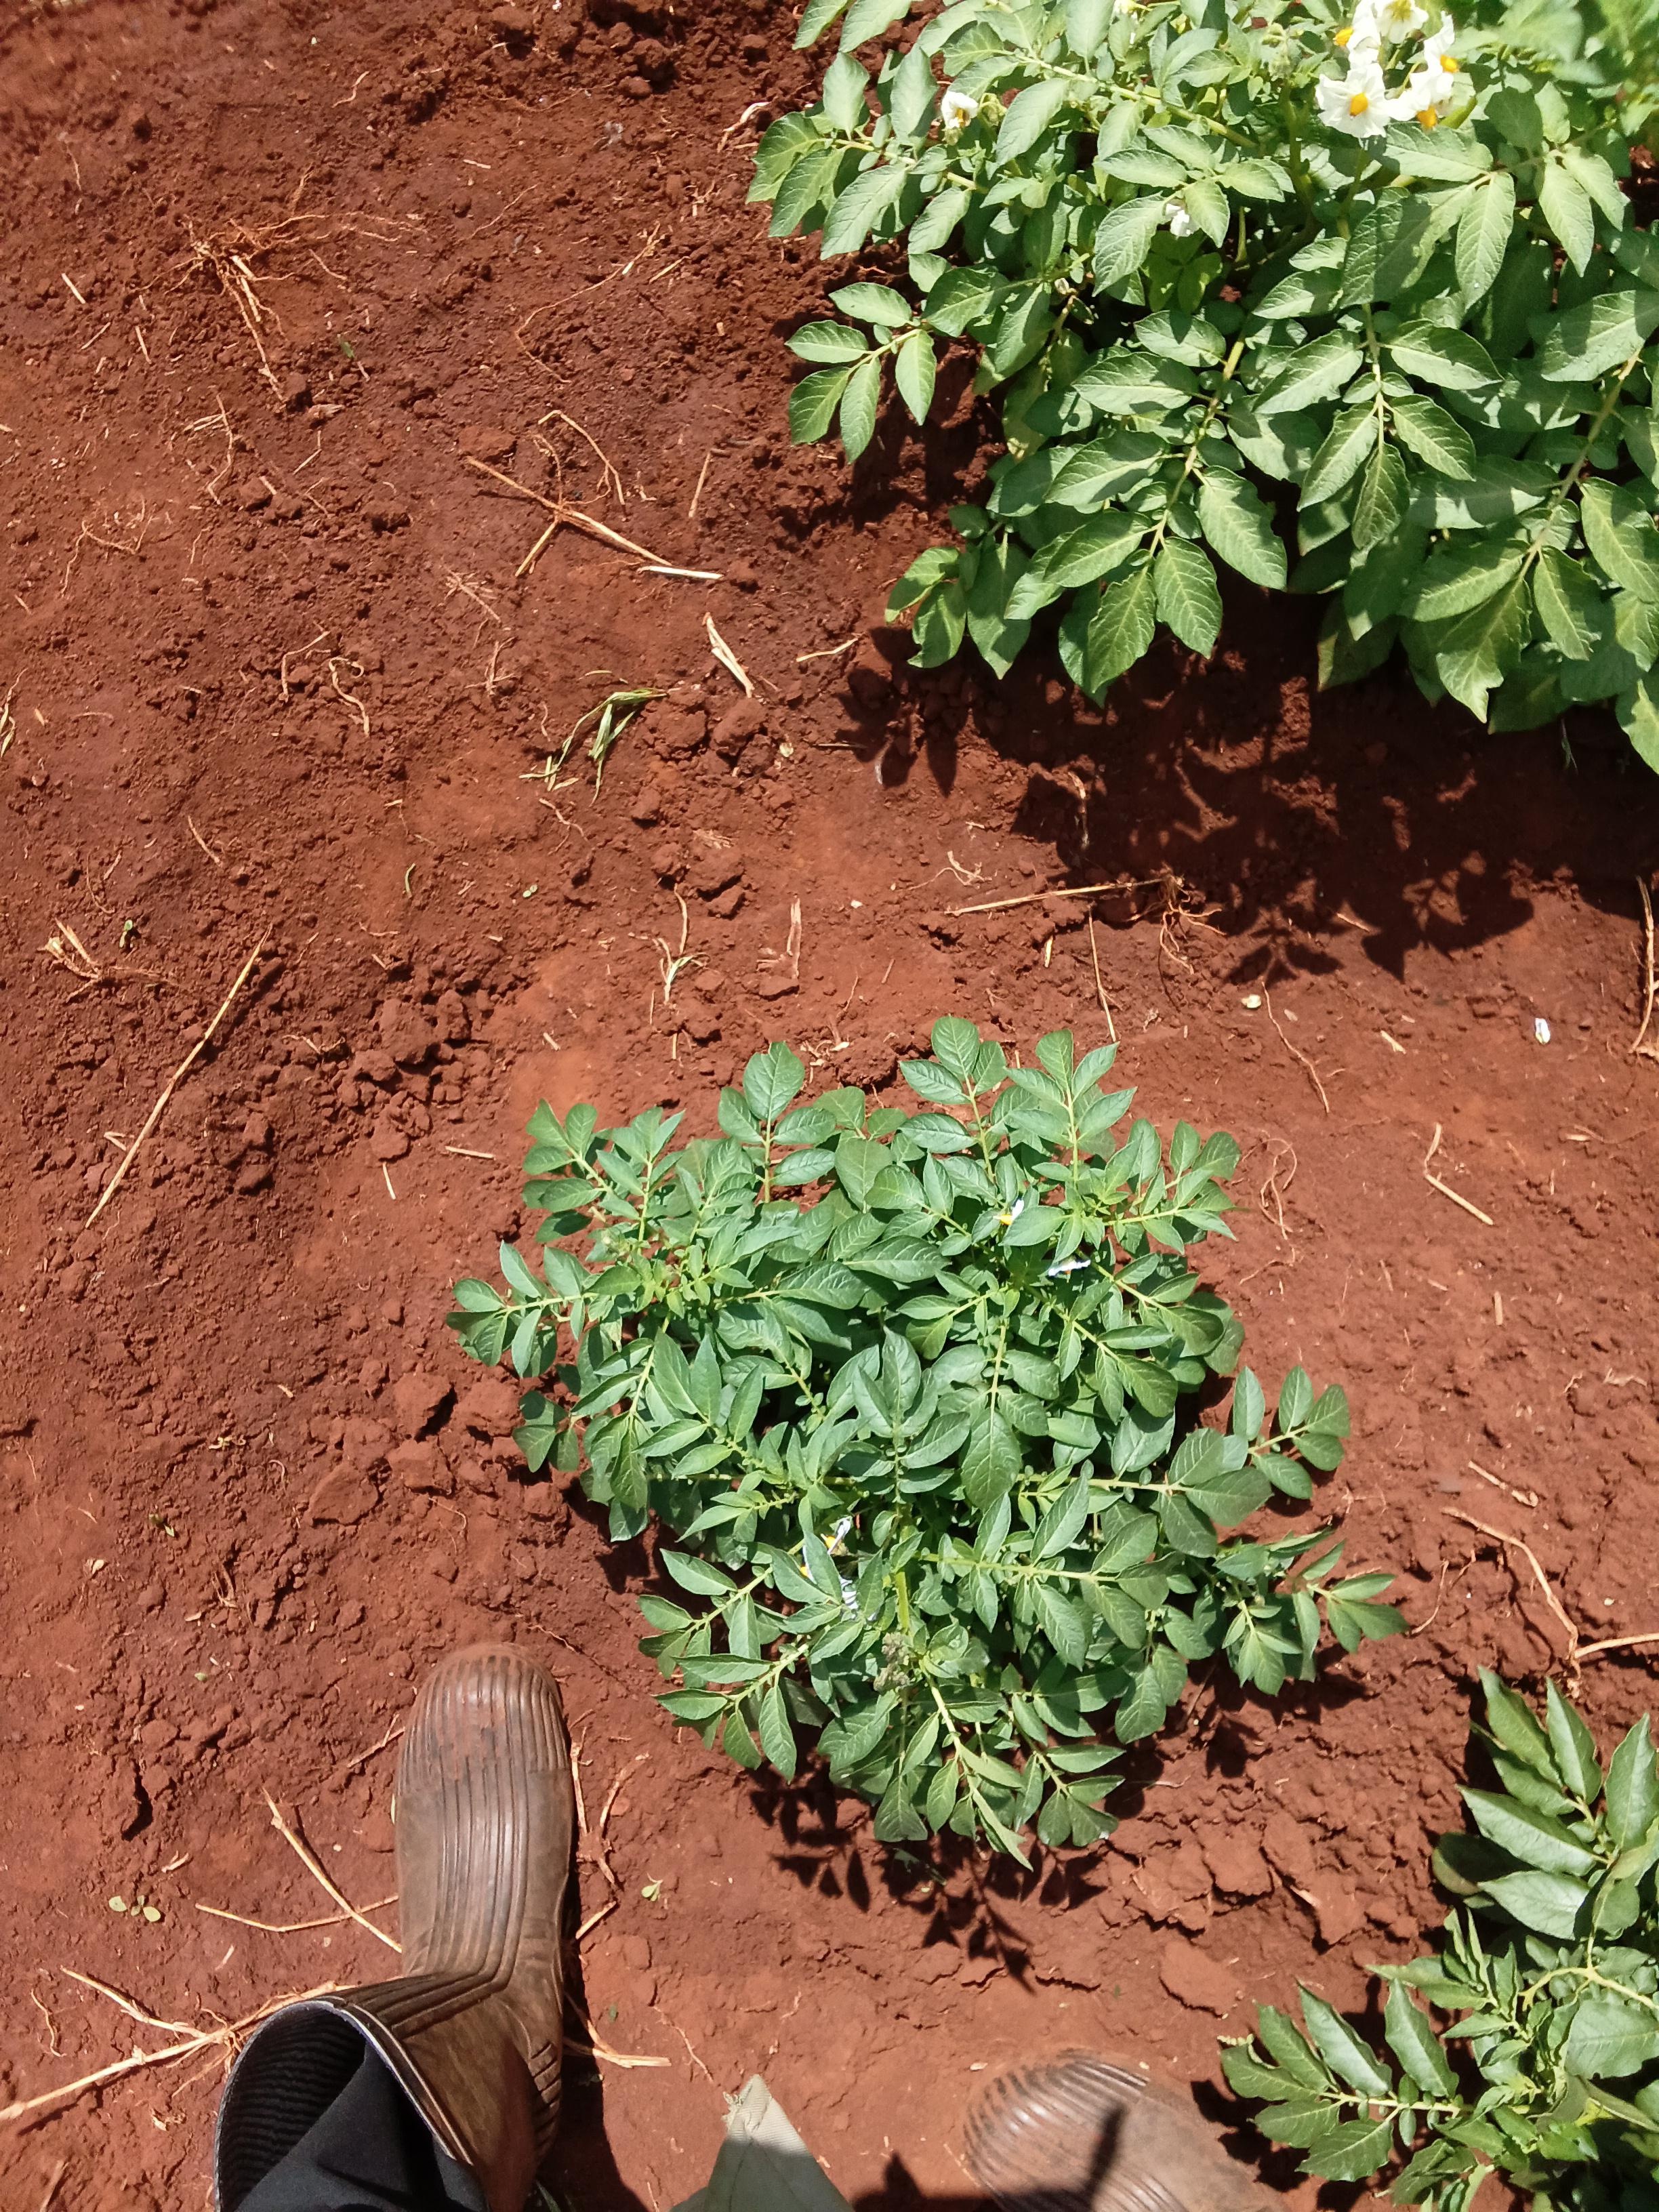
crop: potato
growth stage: flowering
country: Kenya
